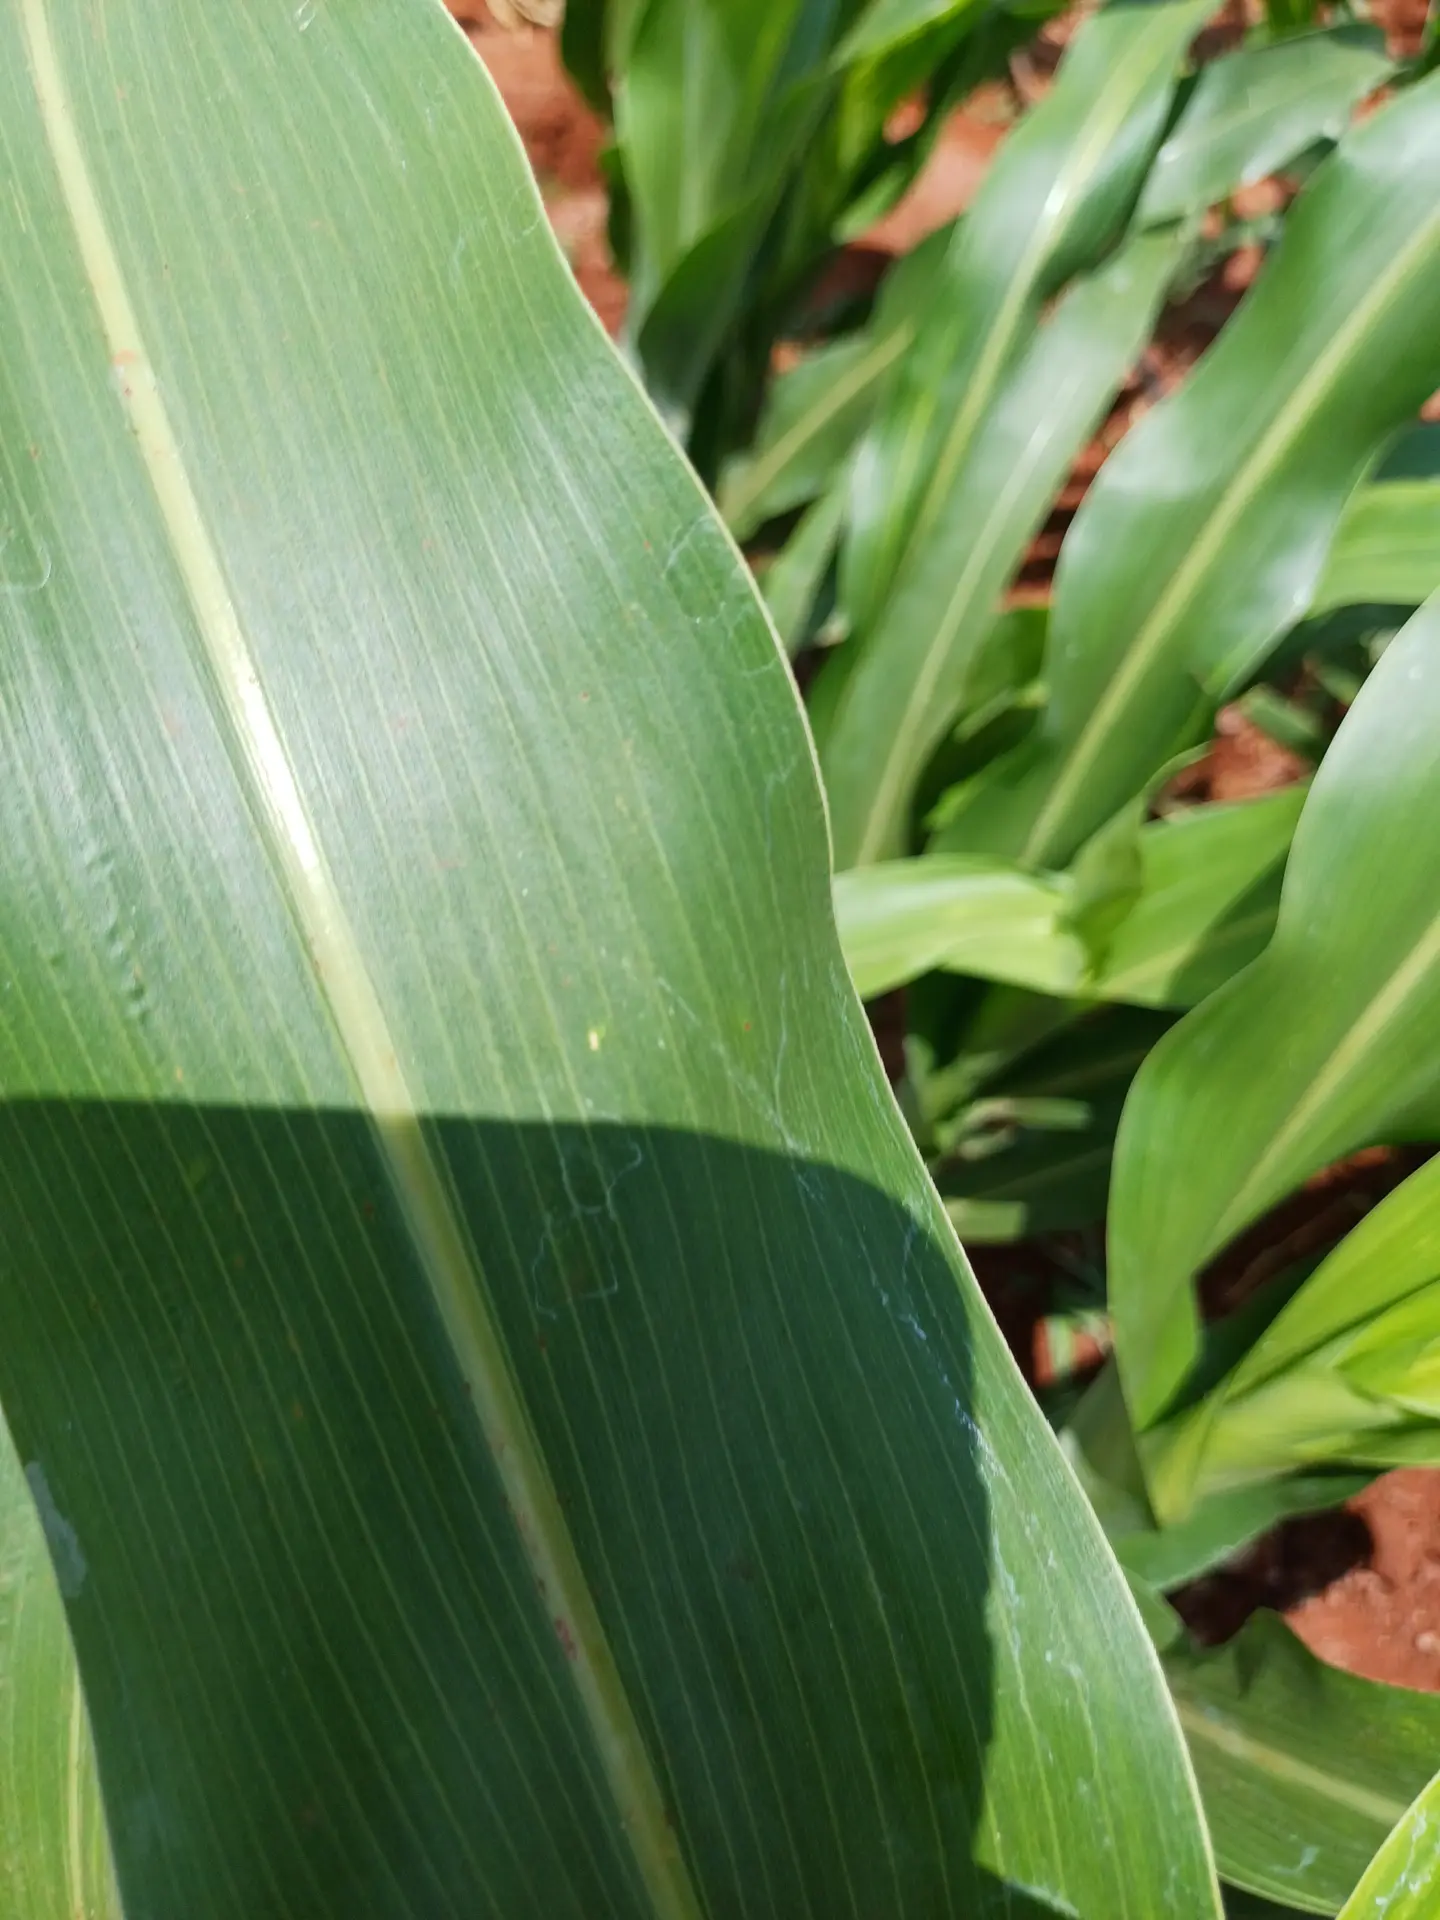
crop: sorghum
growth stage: vegetative
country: Kenya
